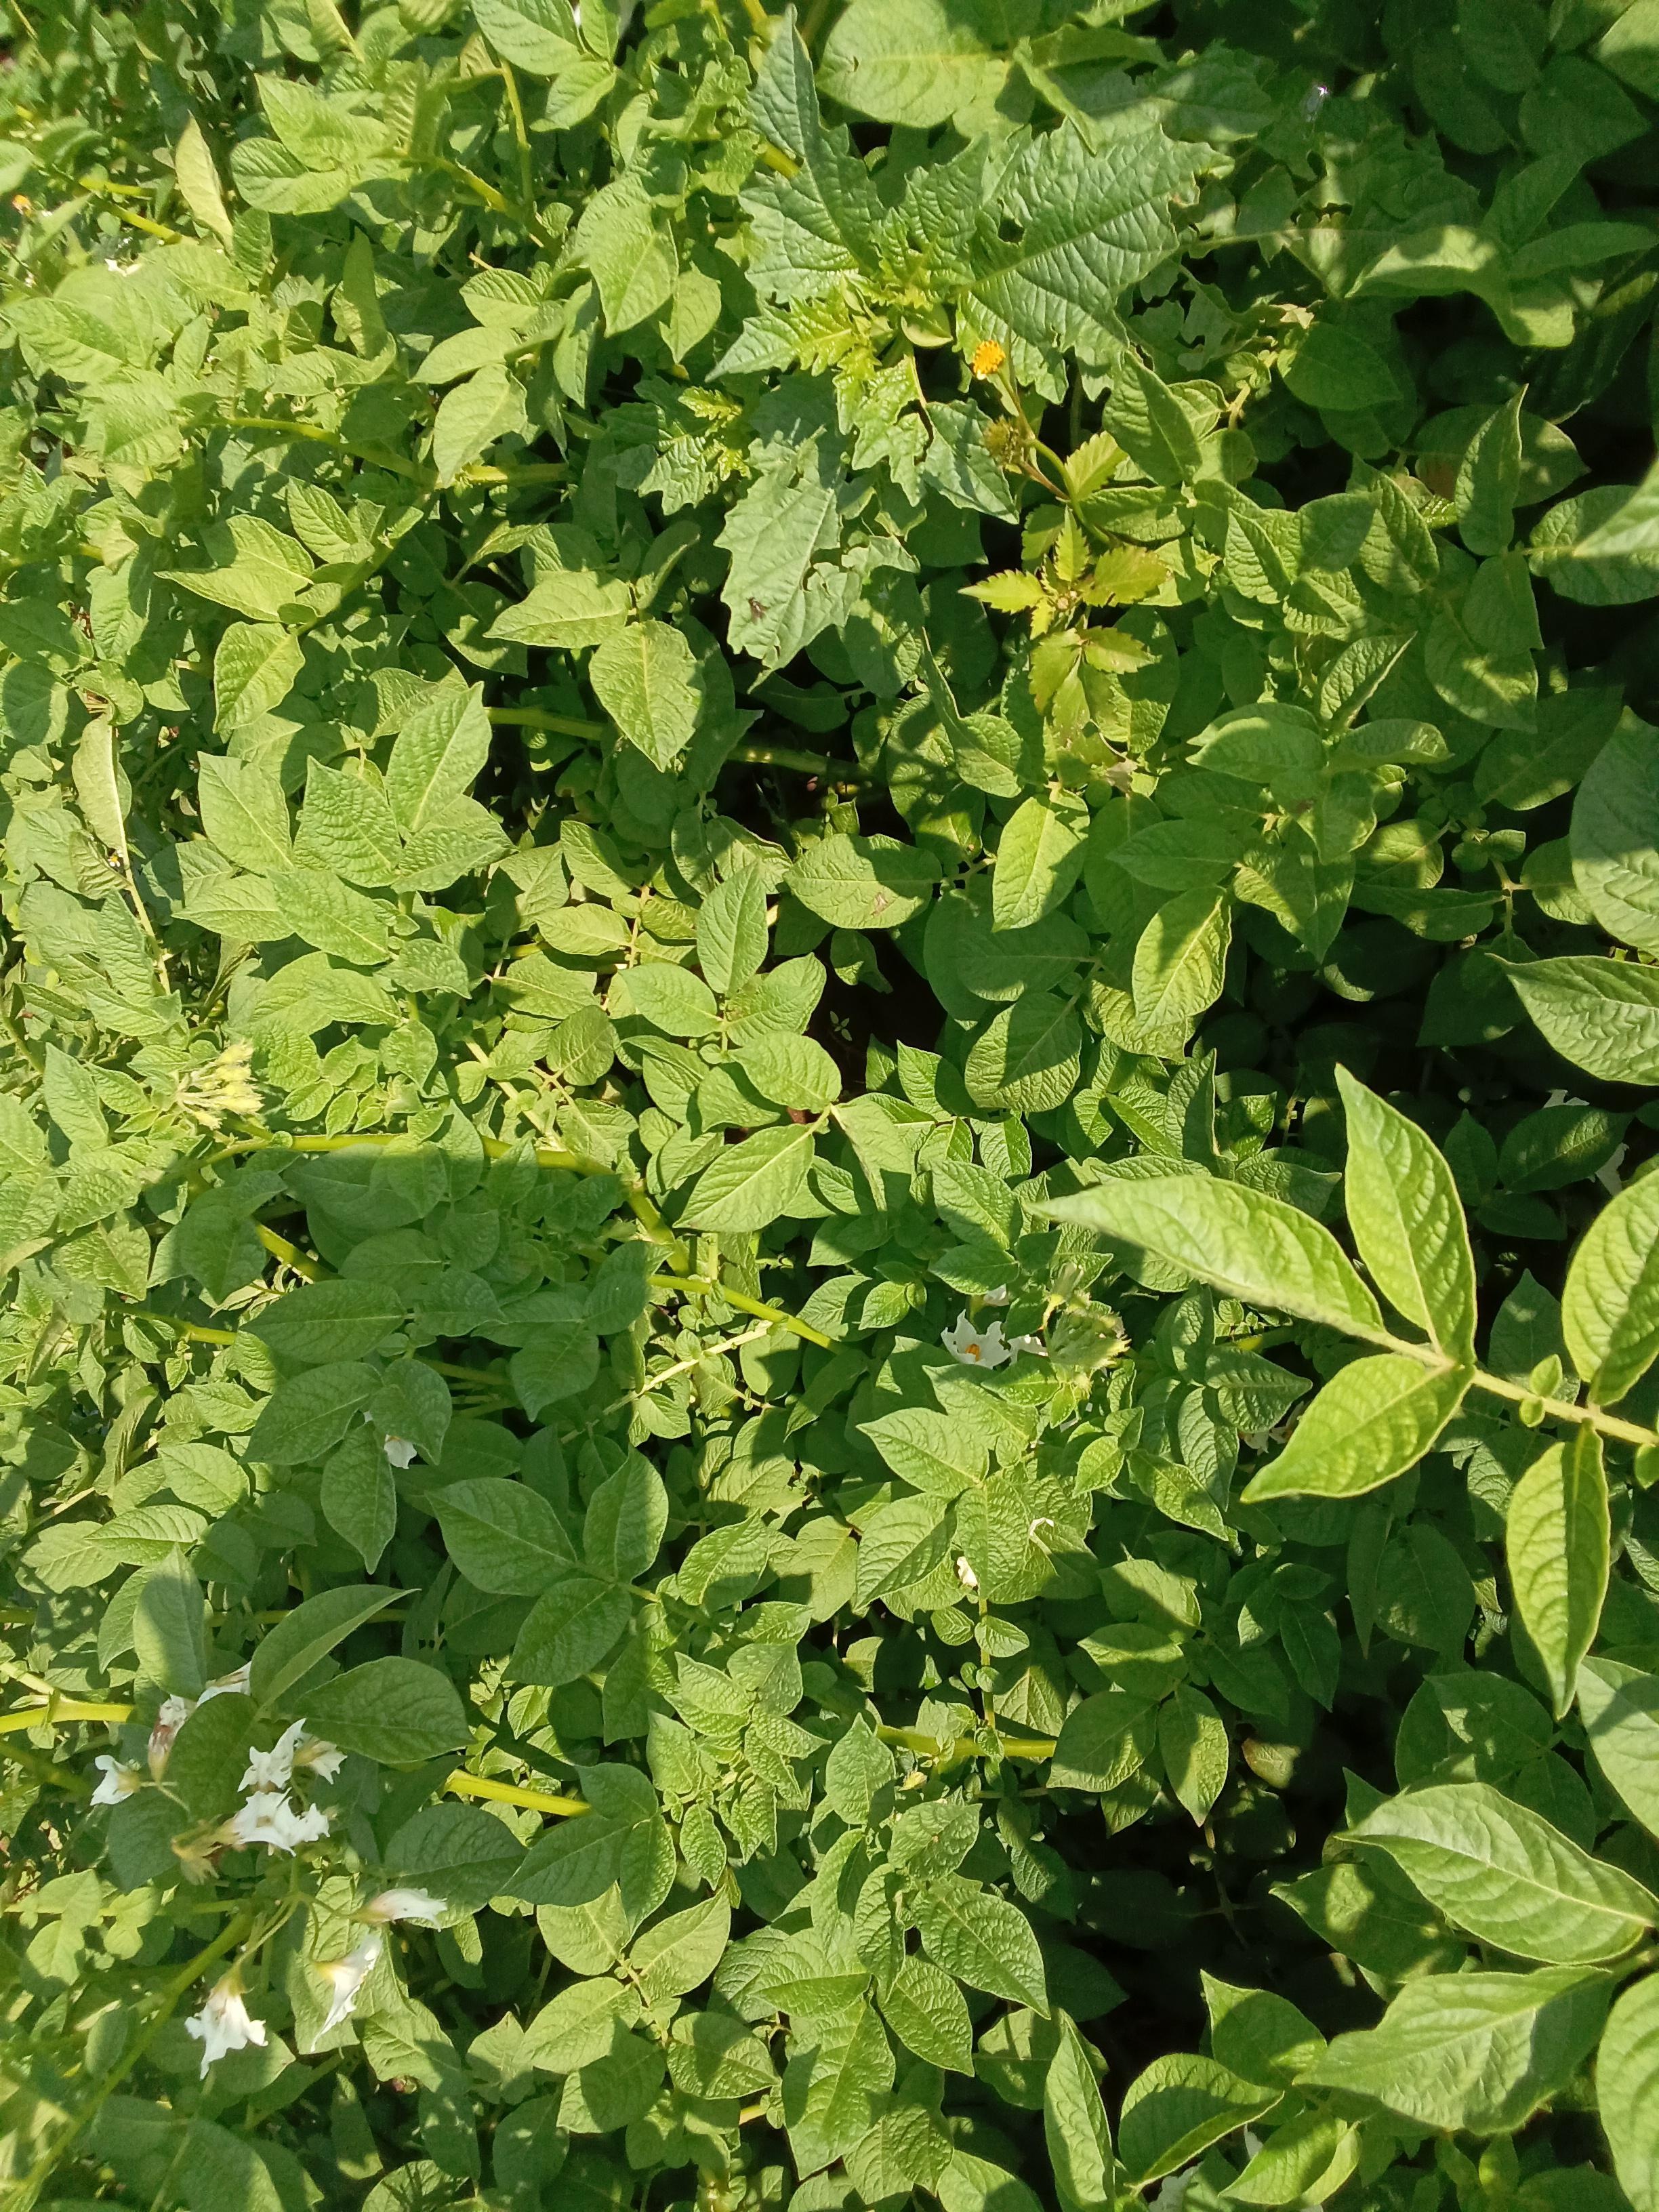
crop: potato
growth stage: flowering
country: Kenya
